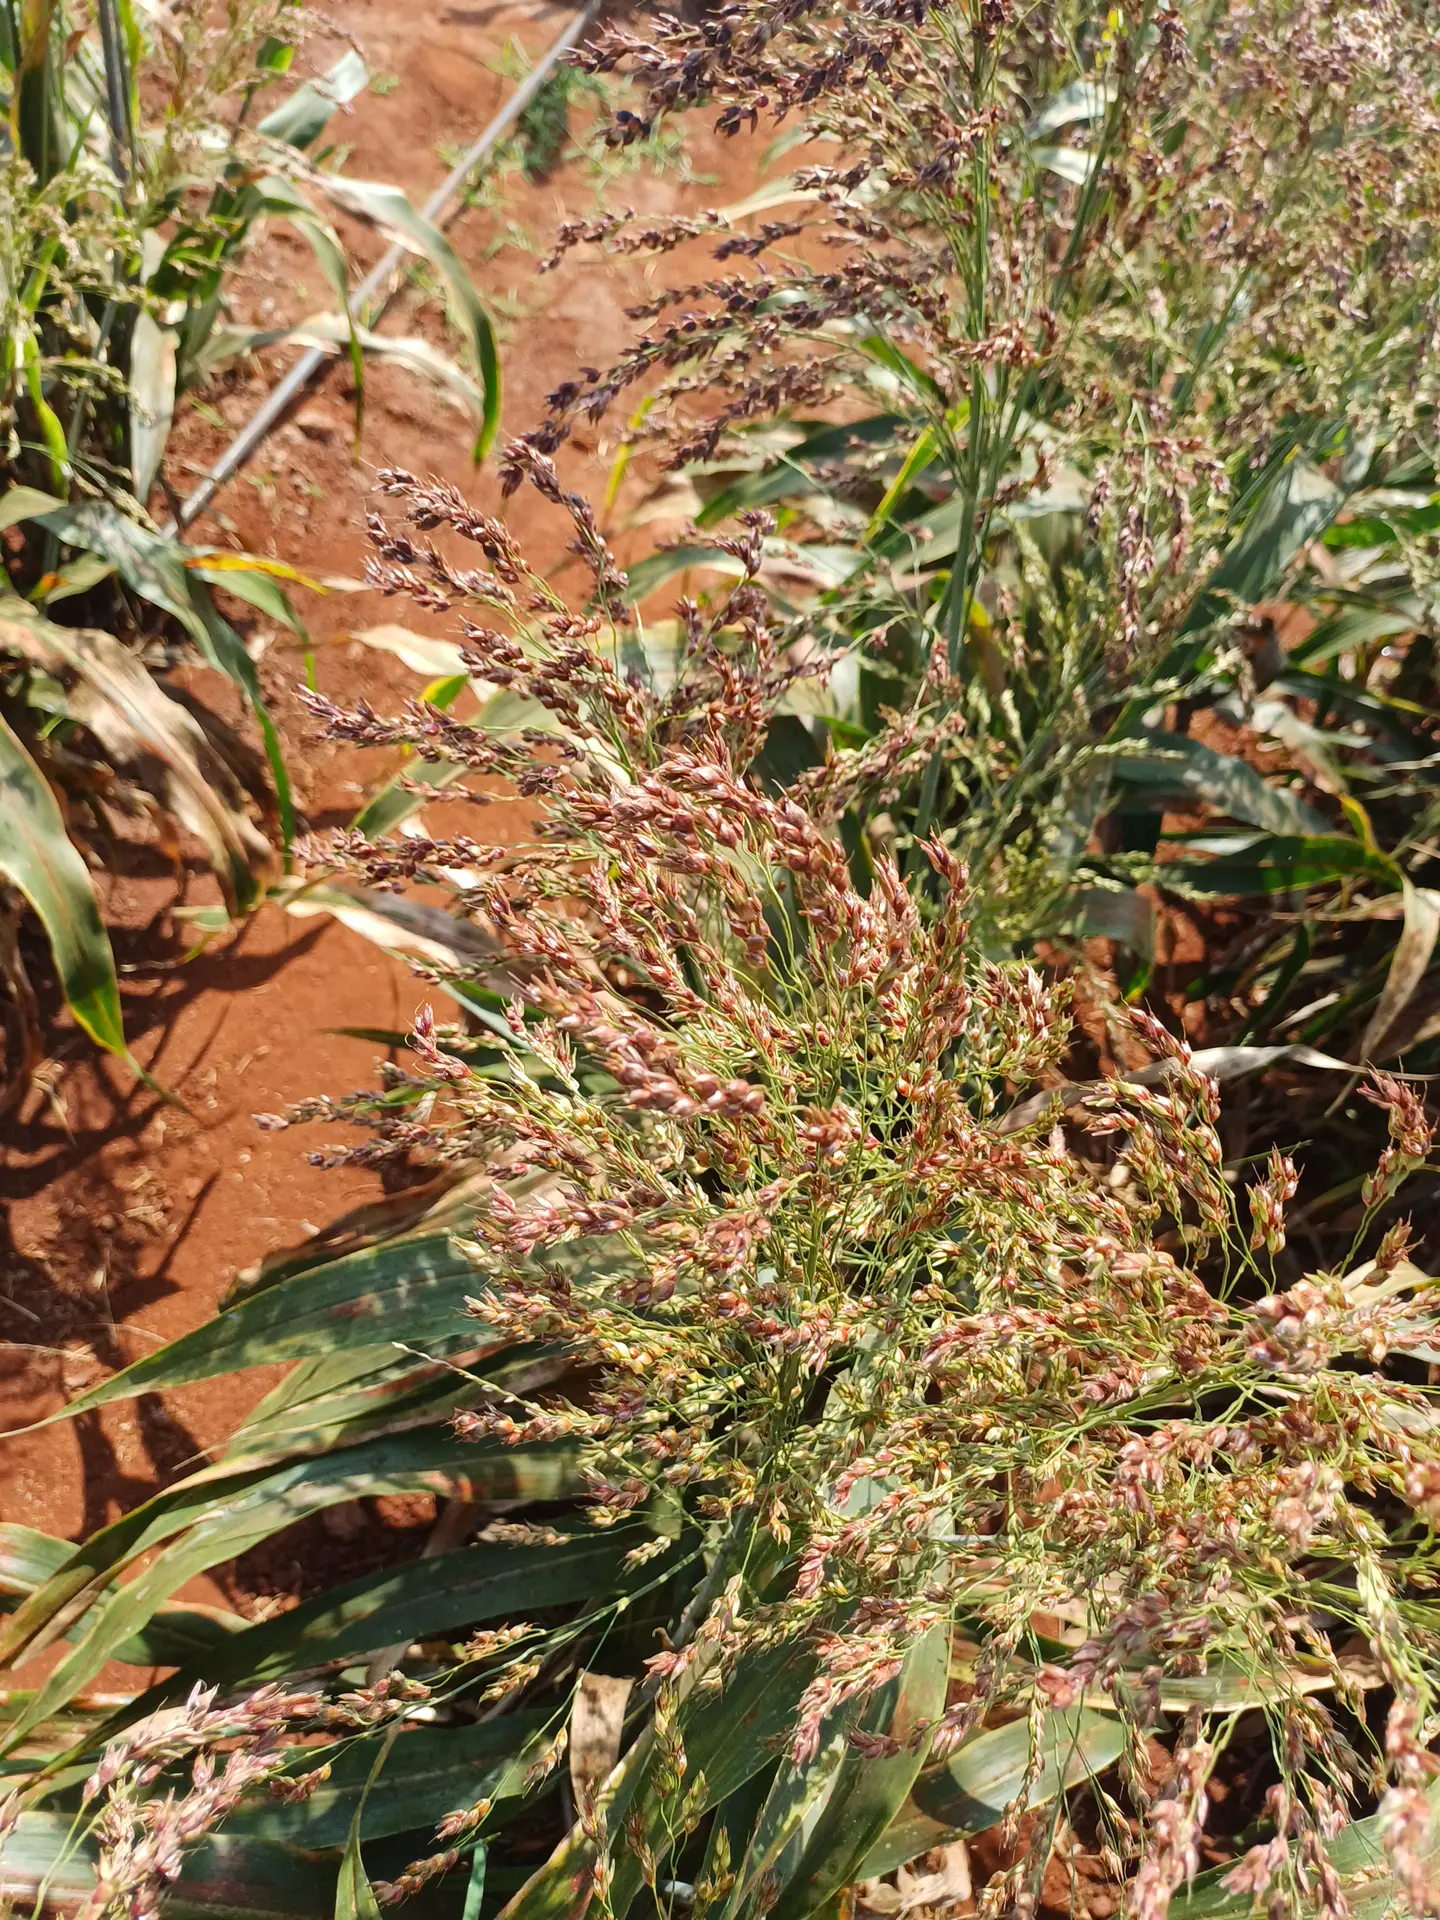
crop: sorghum
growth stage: maturity
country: Kenya
